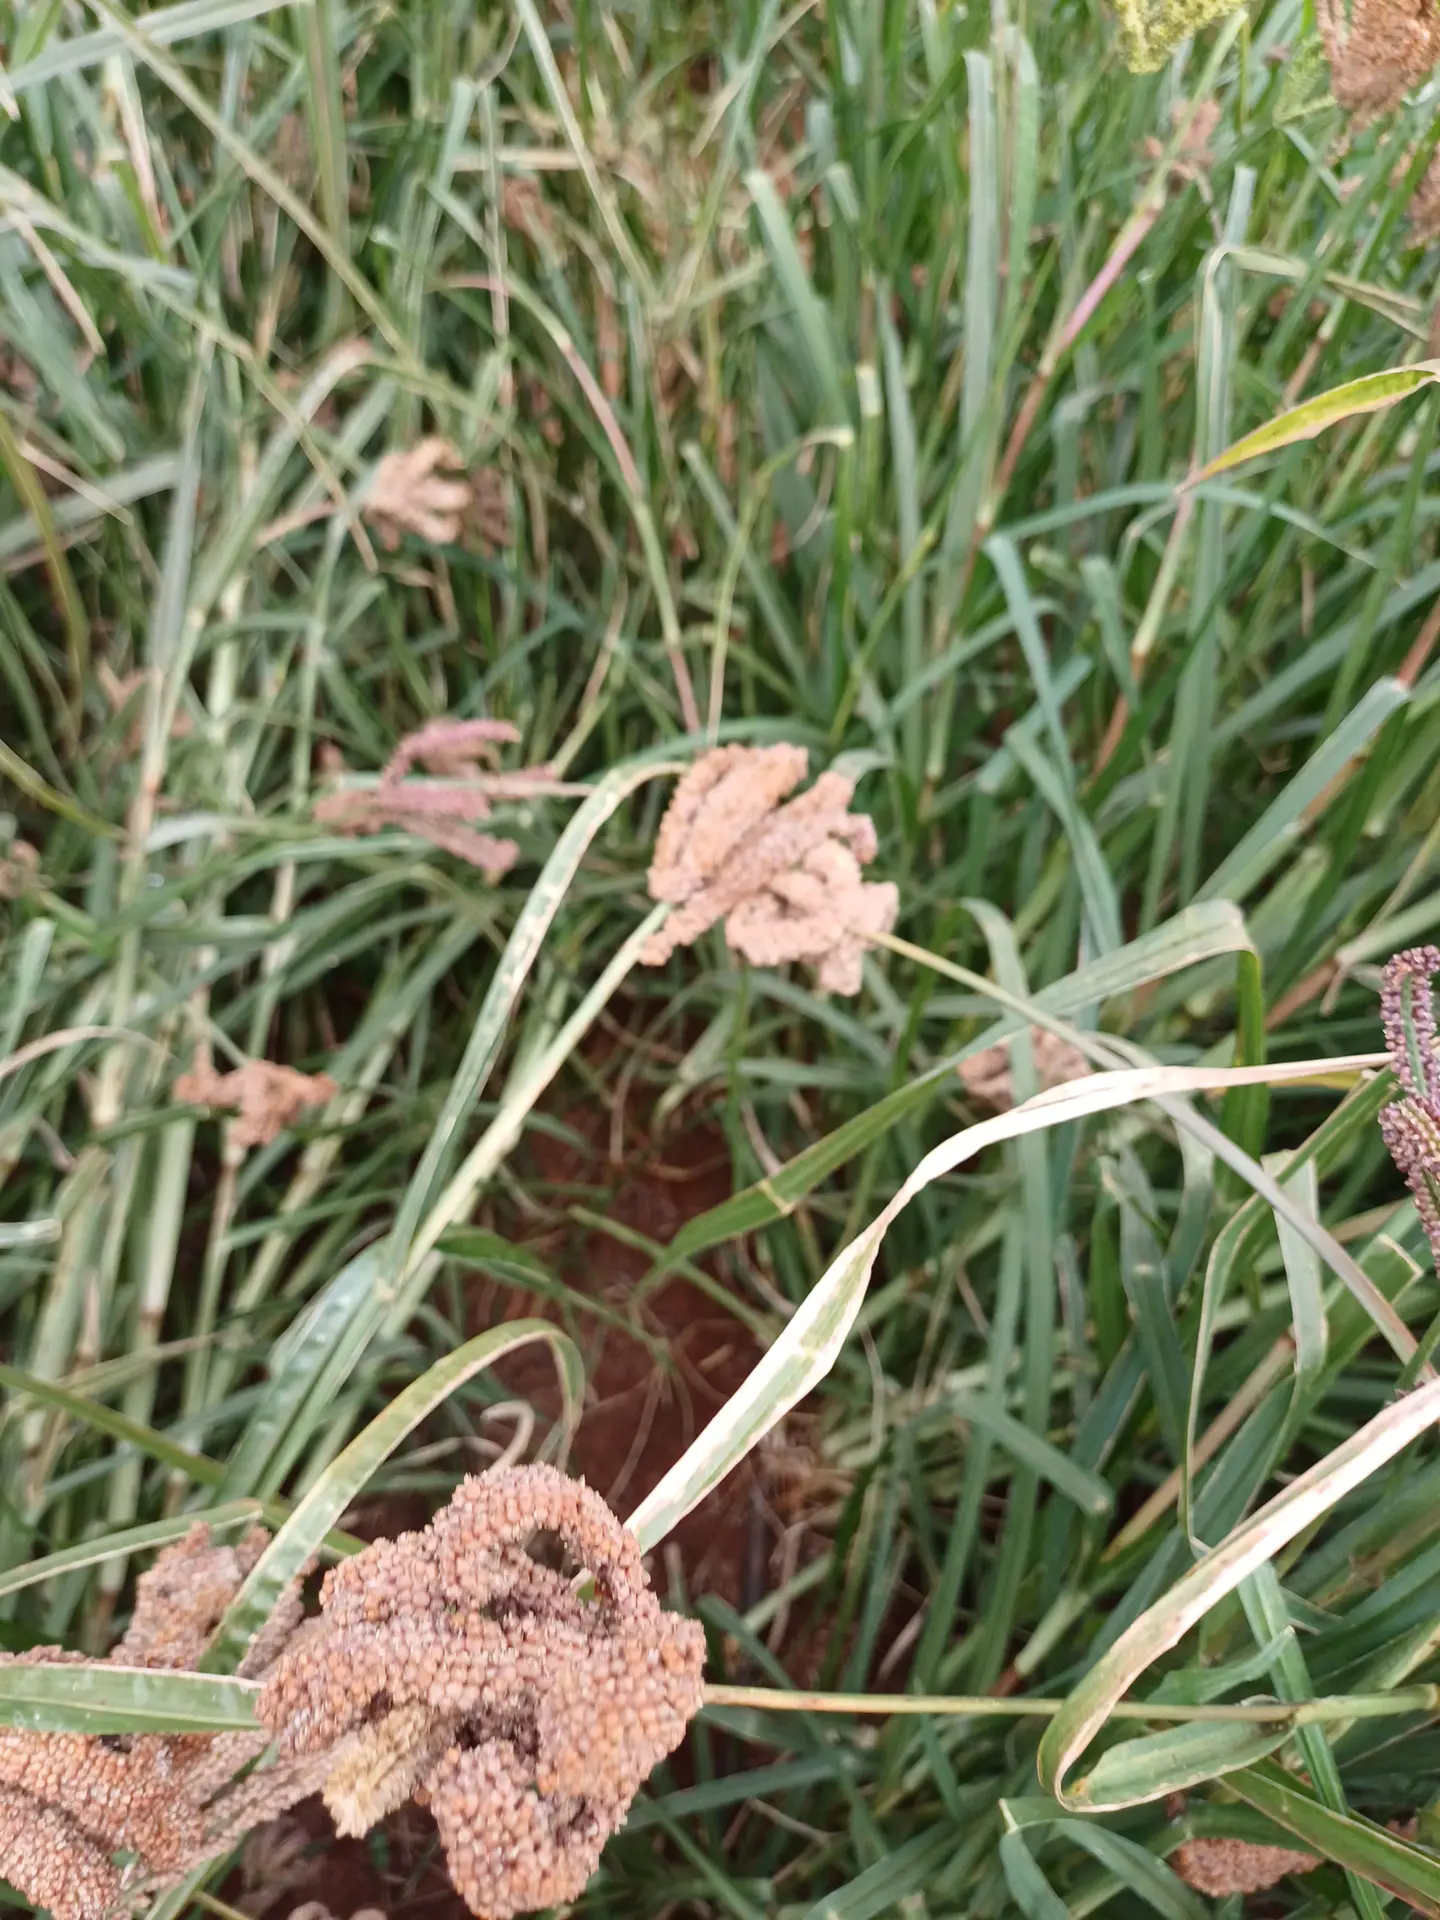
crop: finger millet
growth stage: filling grain
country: Kenya
